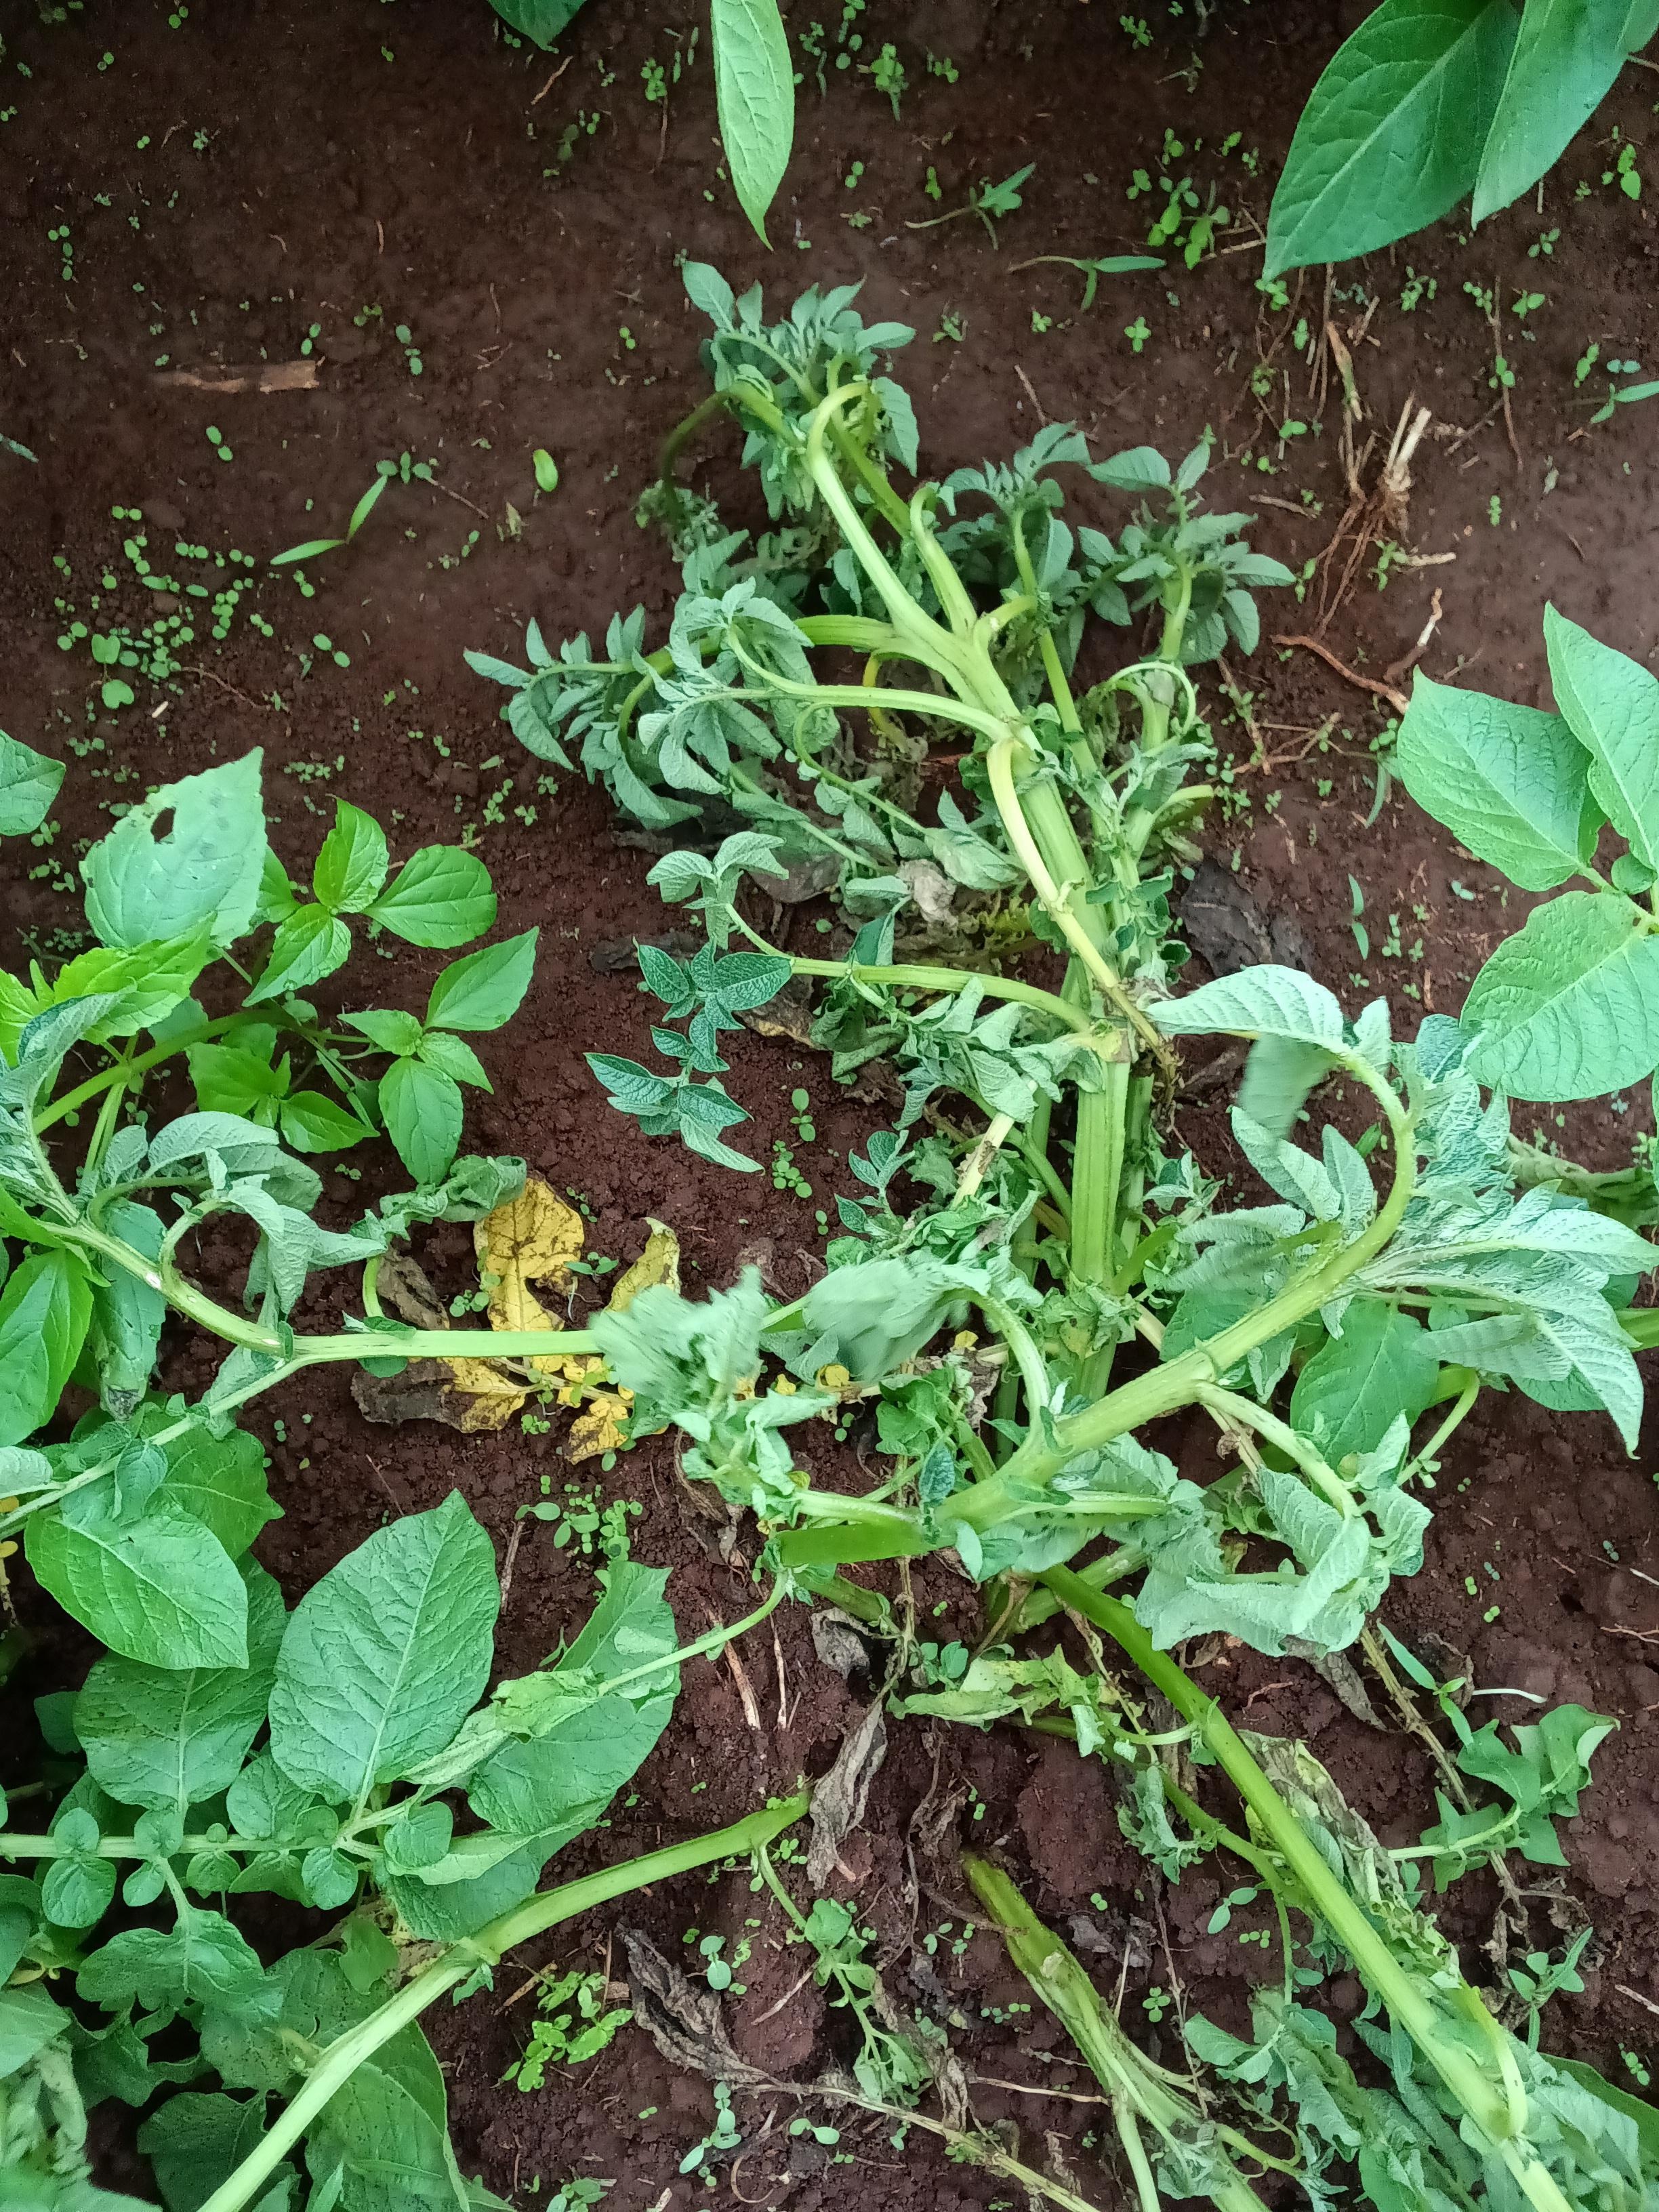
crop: potato
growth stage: flowering
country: Kenya
